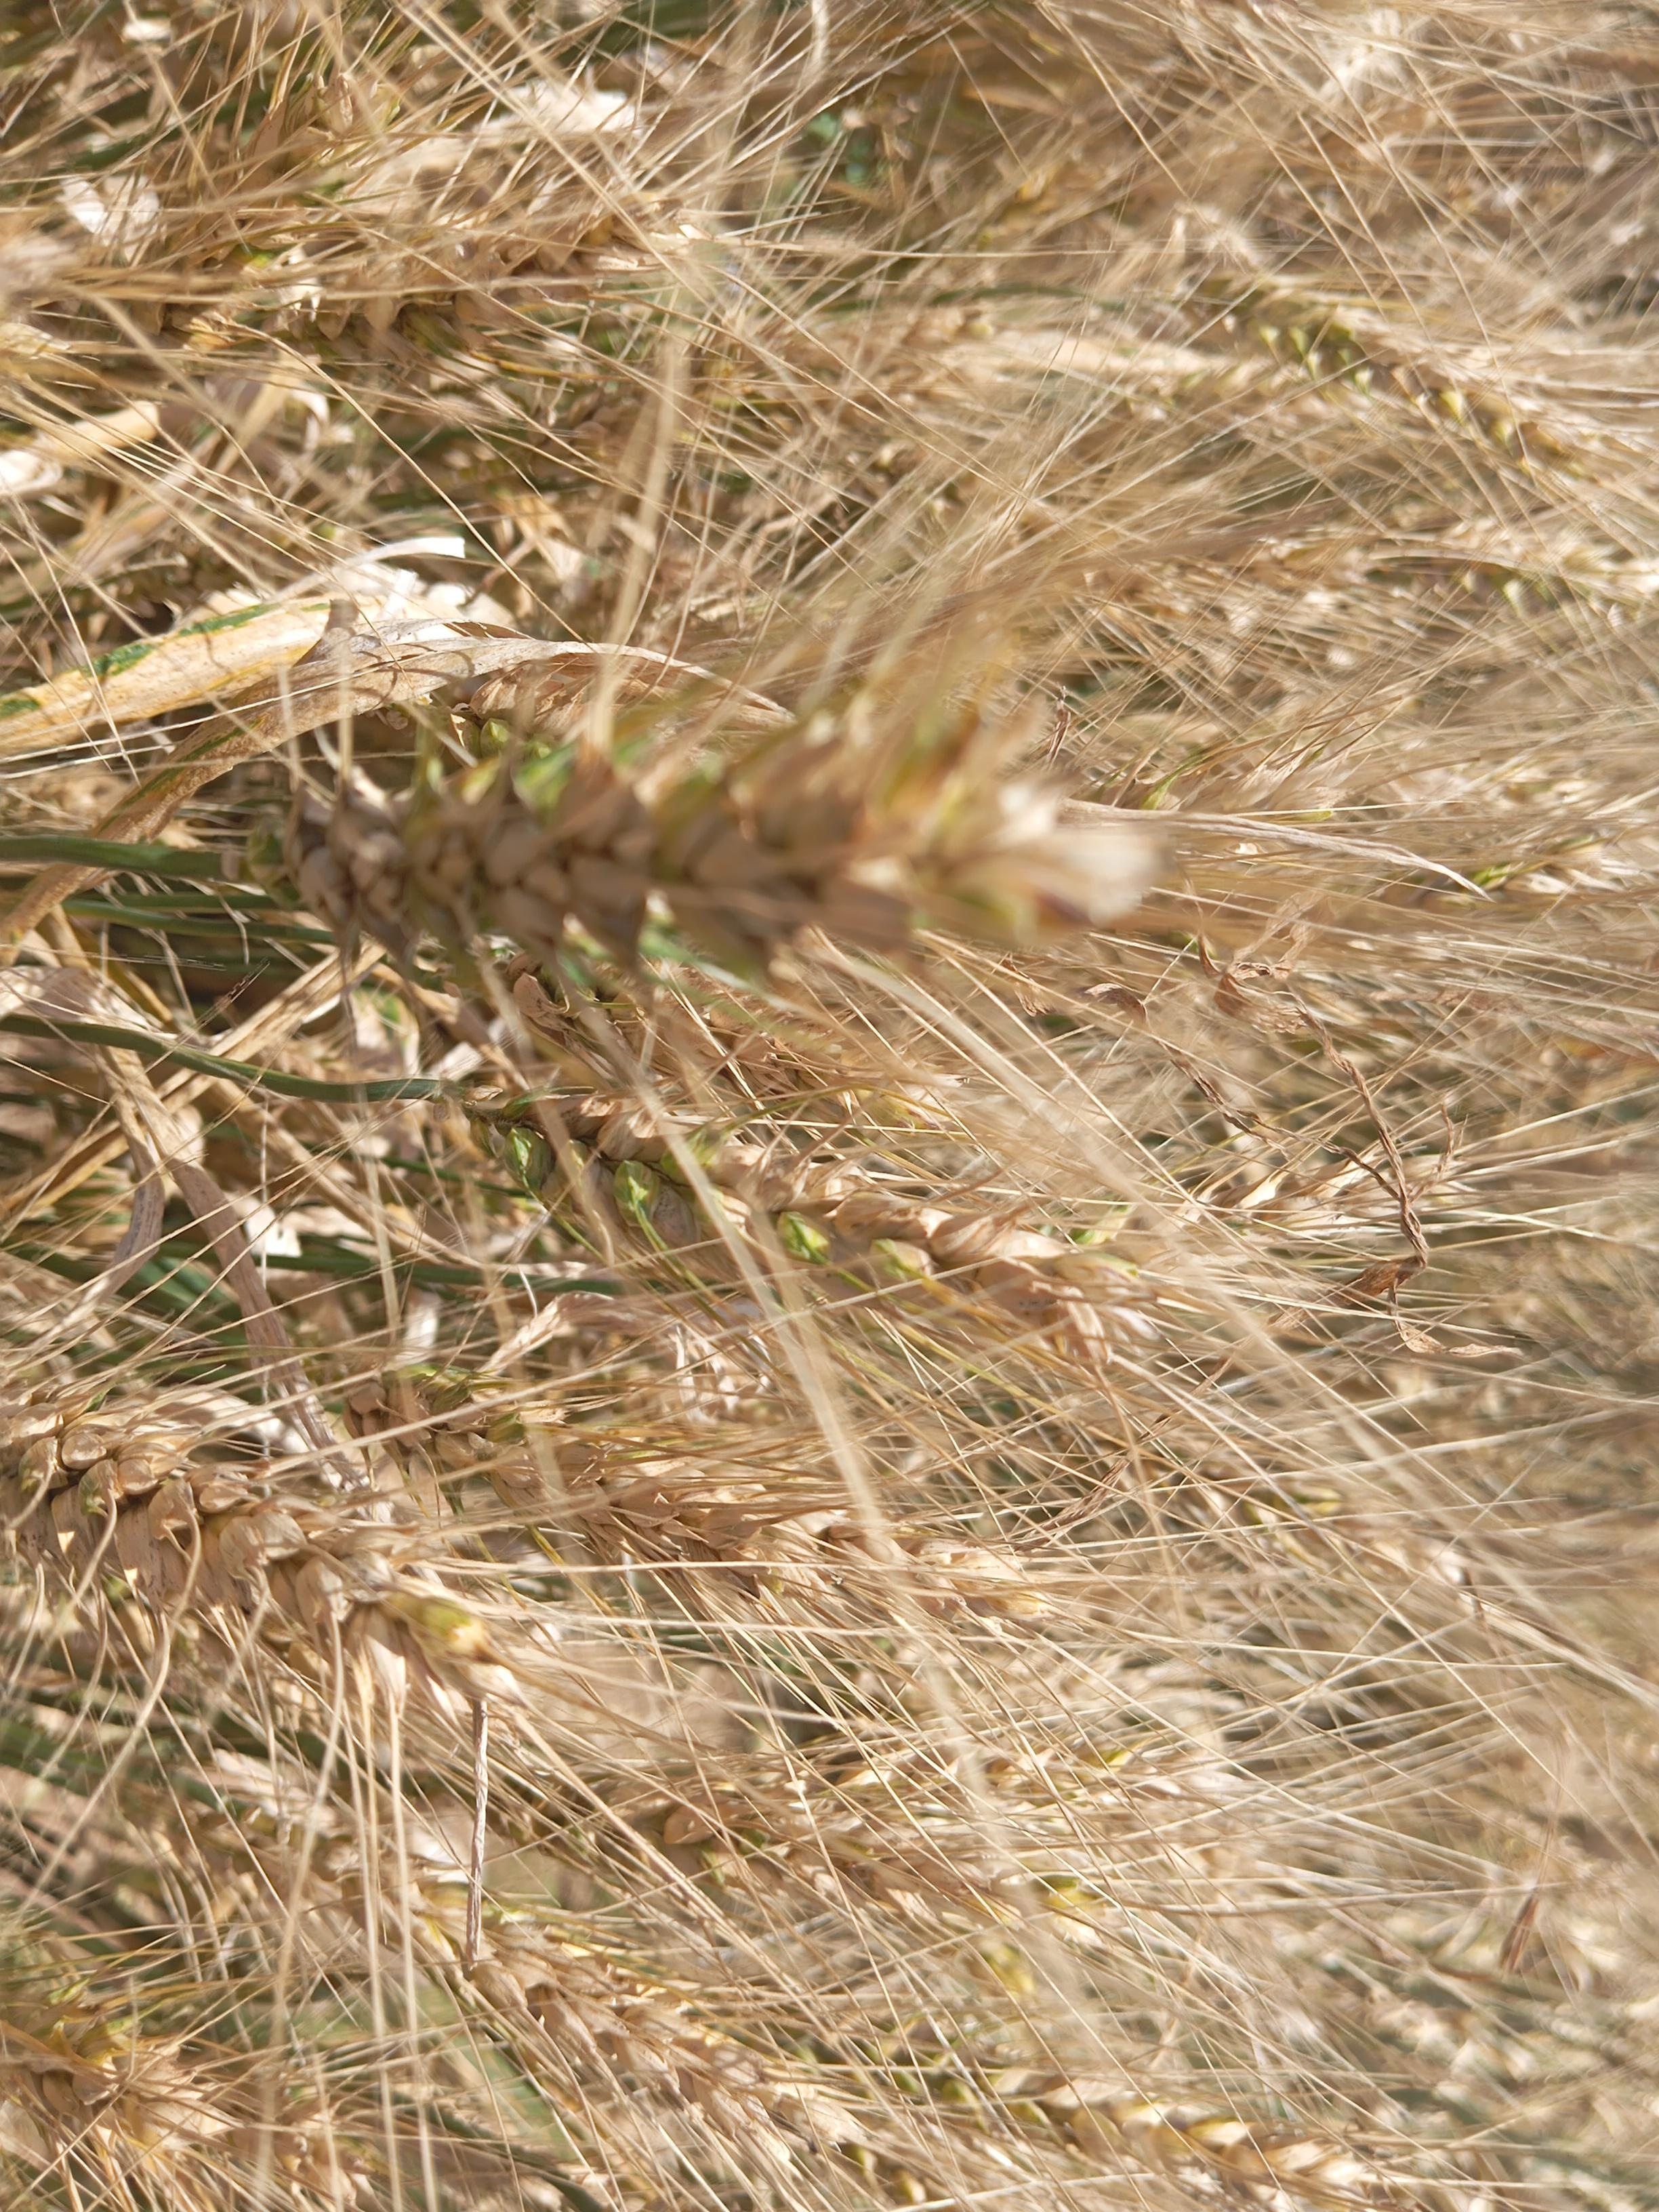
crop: wheat
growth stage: maturity
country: Kenya
